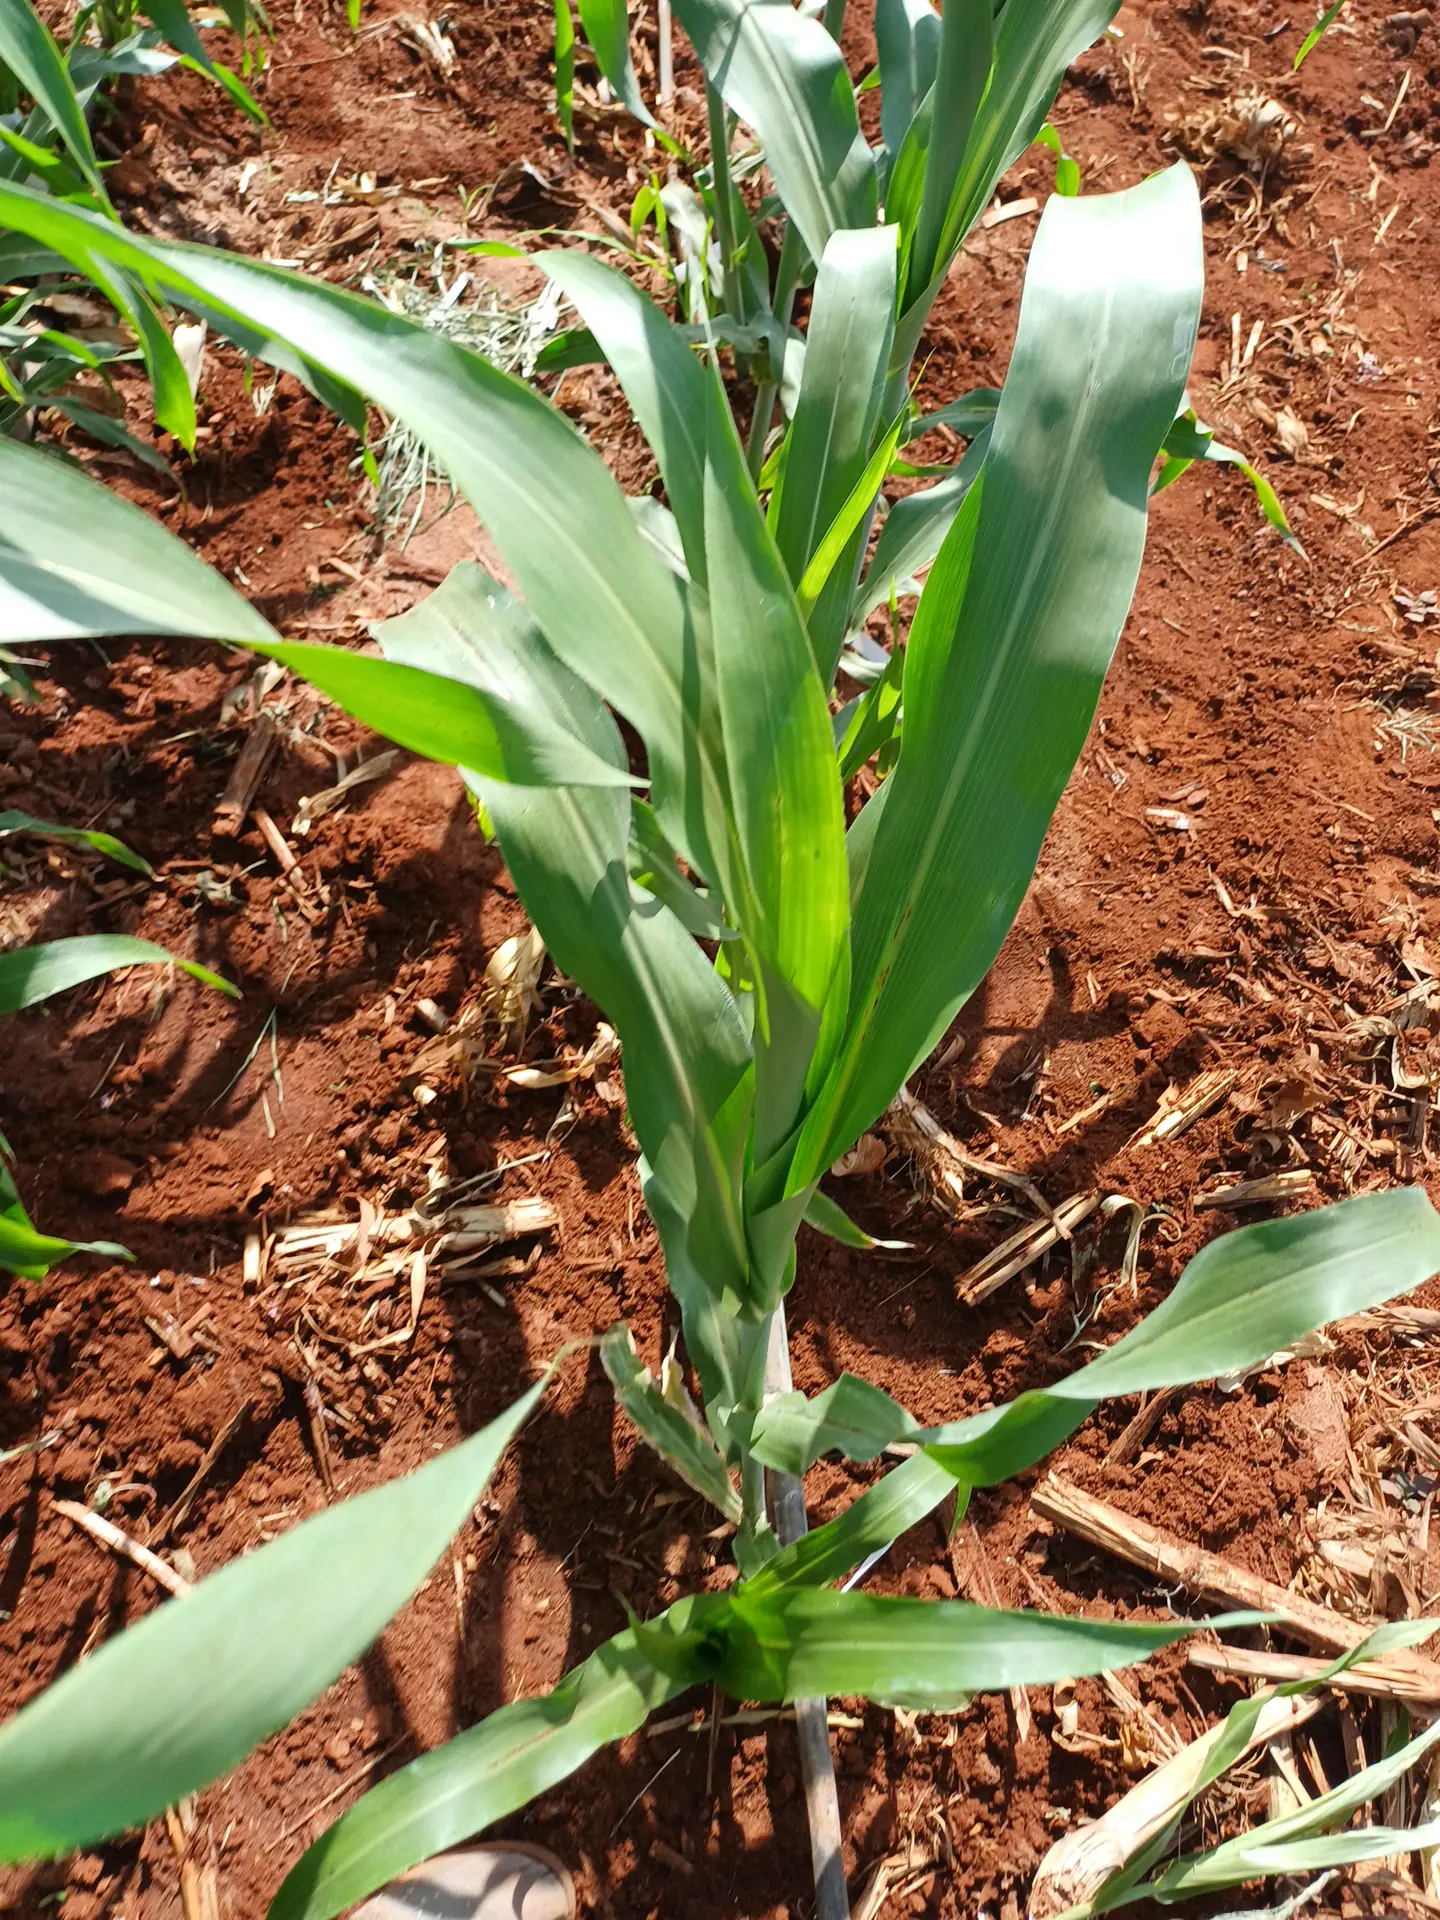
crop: sorghum
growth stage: vegetative
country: Kenya
